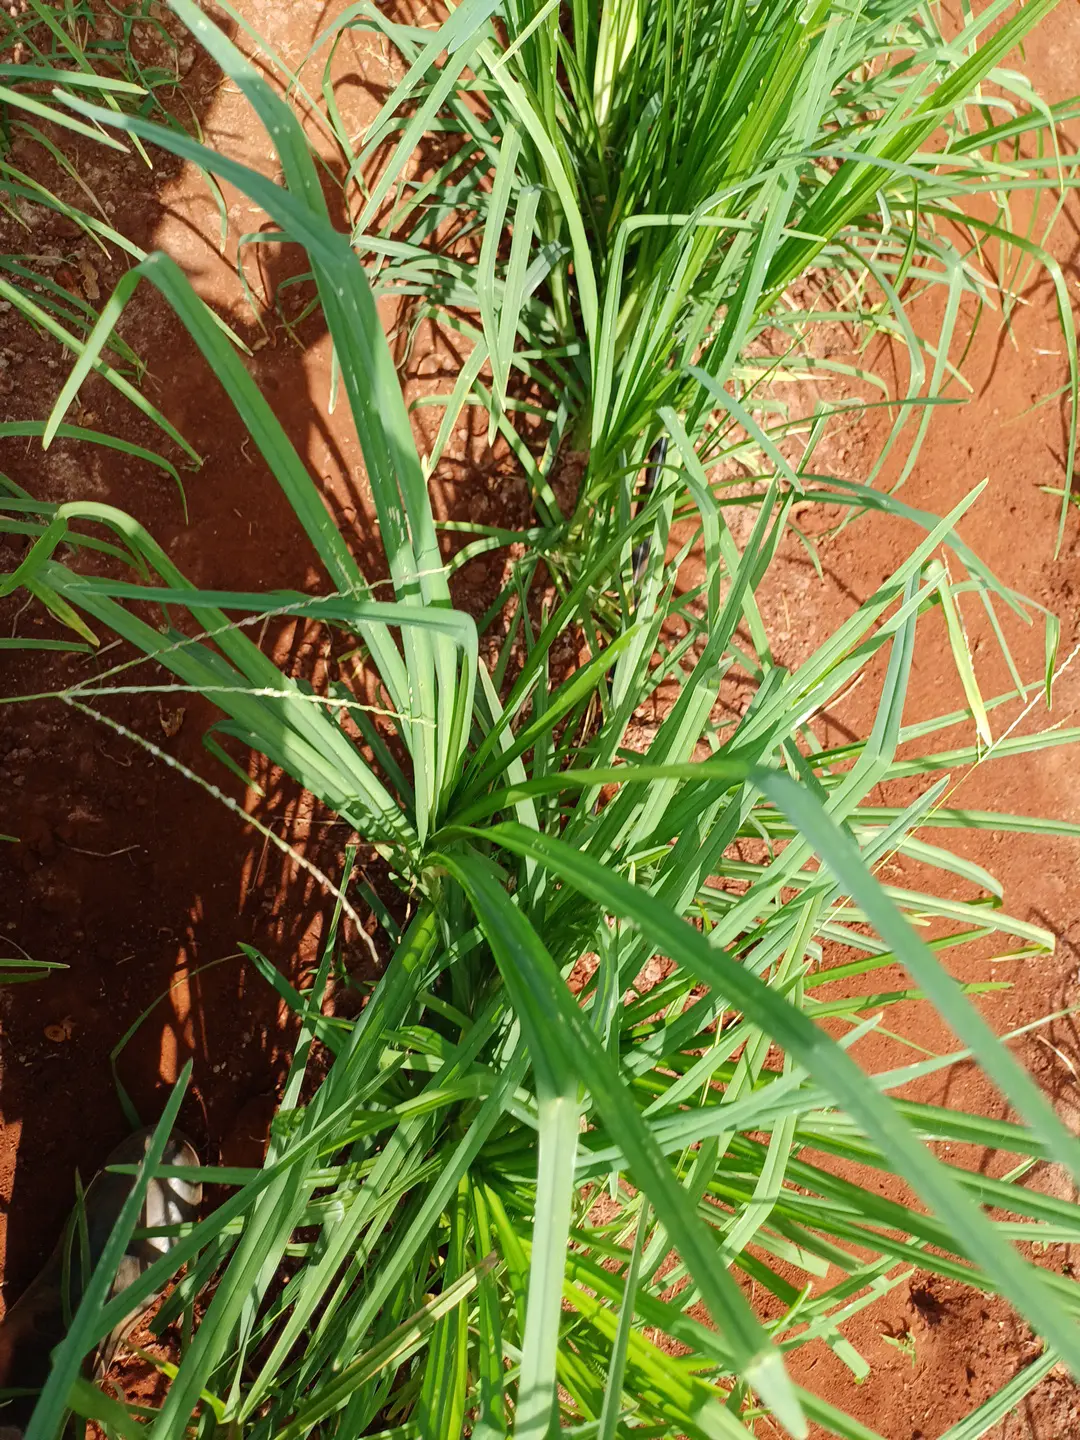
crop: finger millet
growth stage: flowering
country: Kenya
